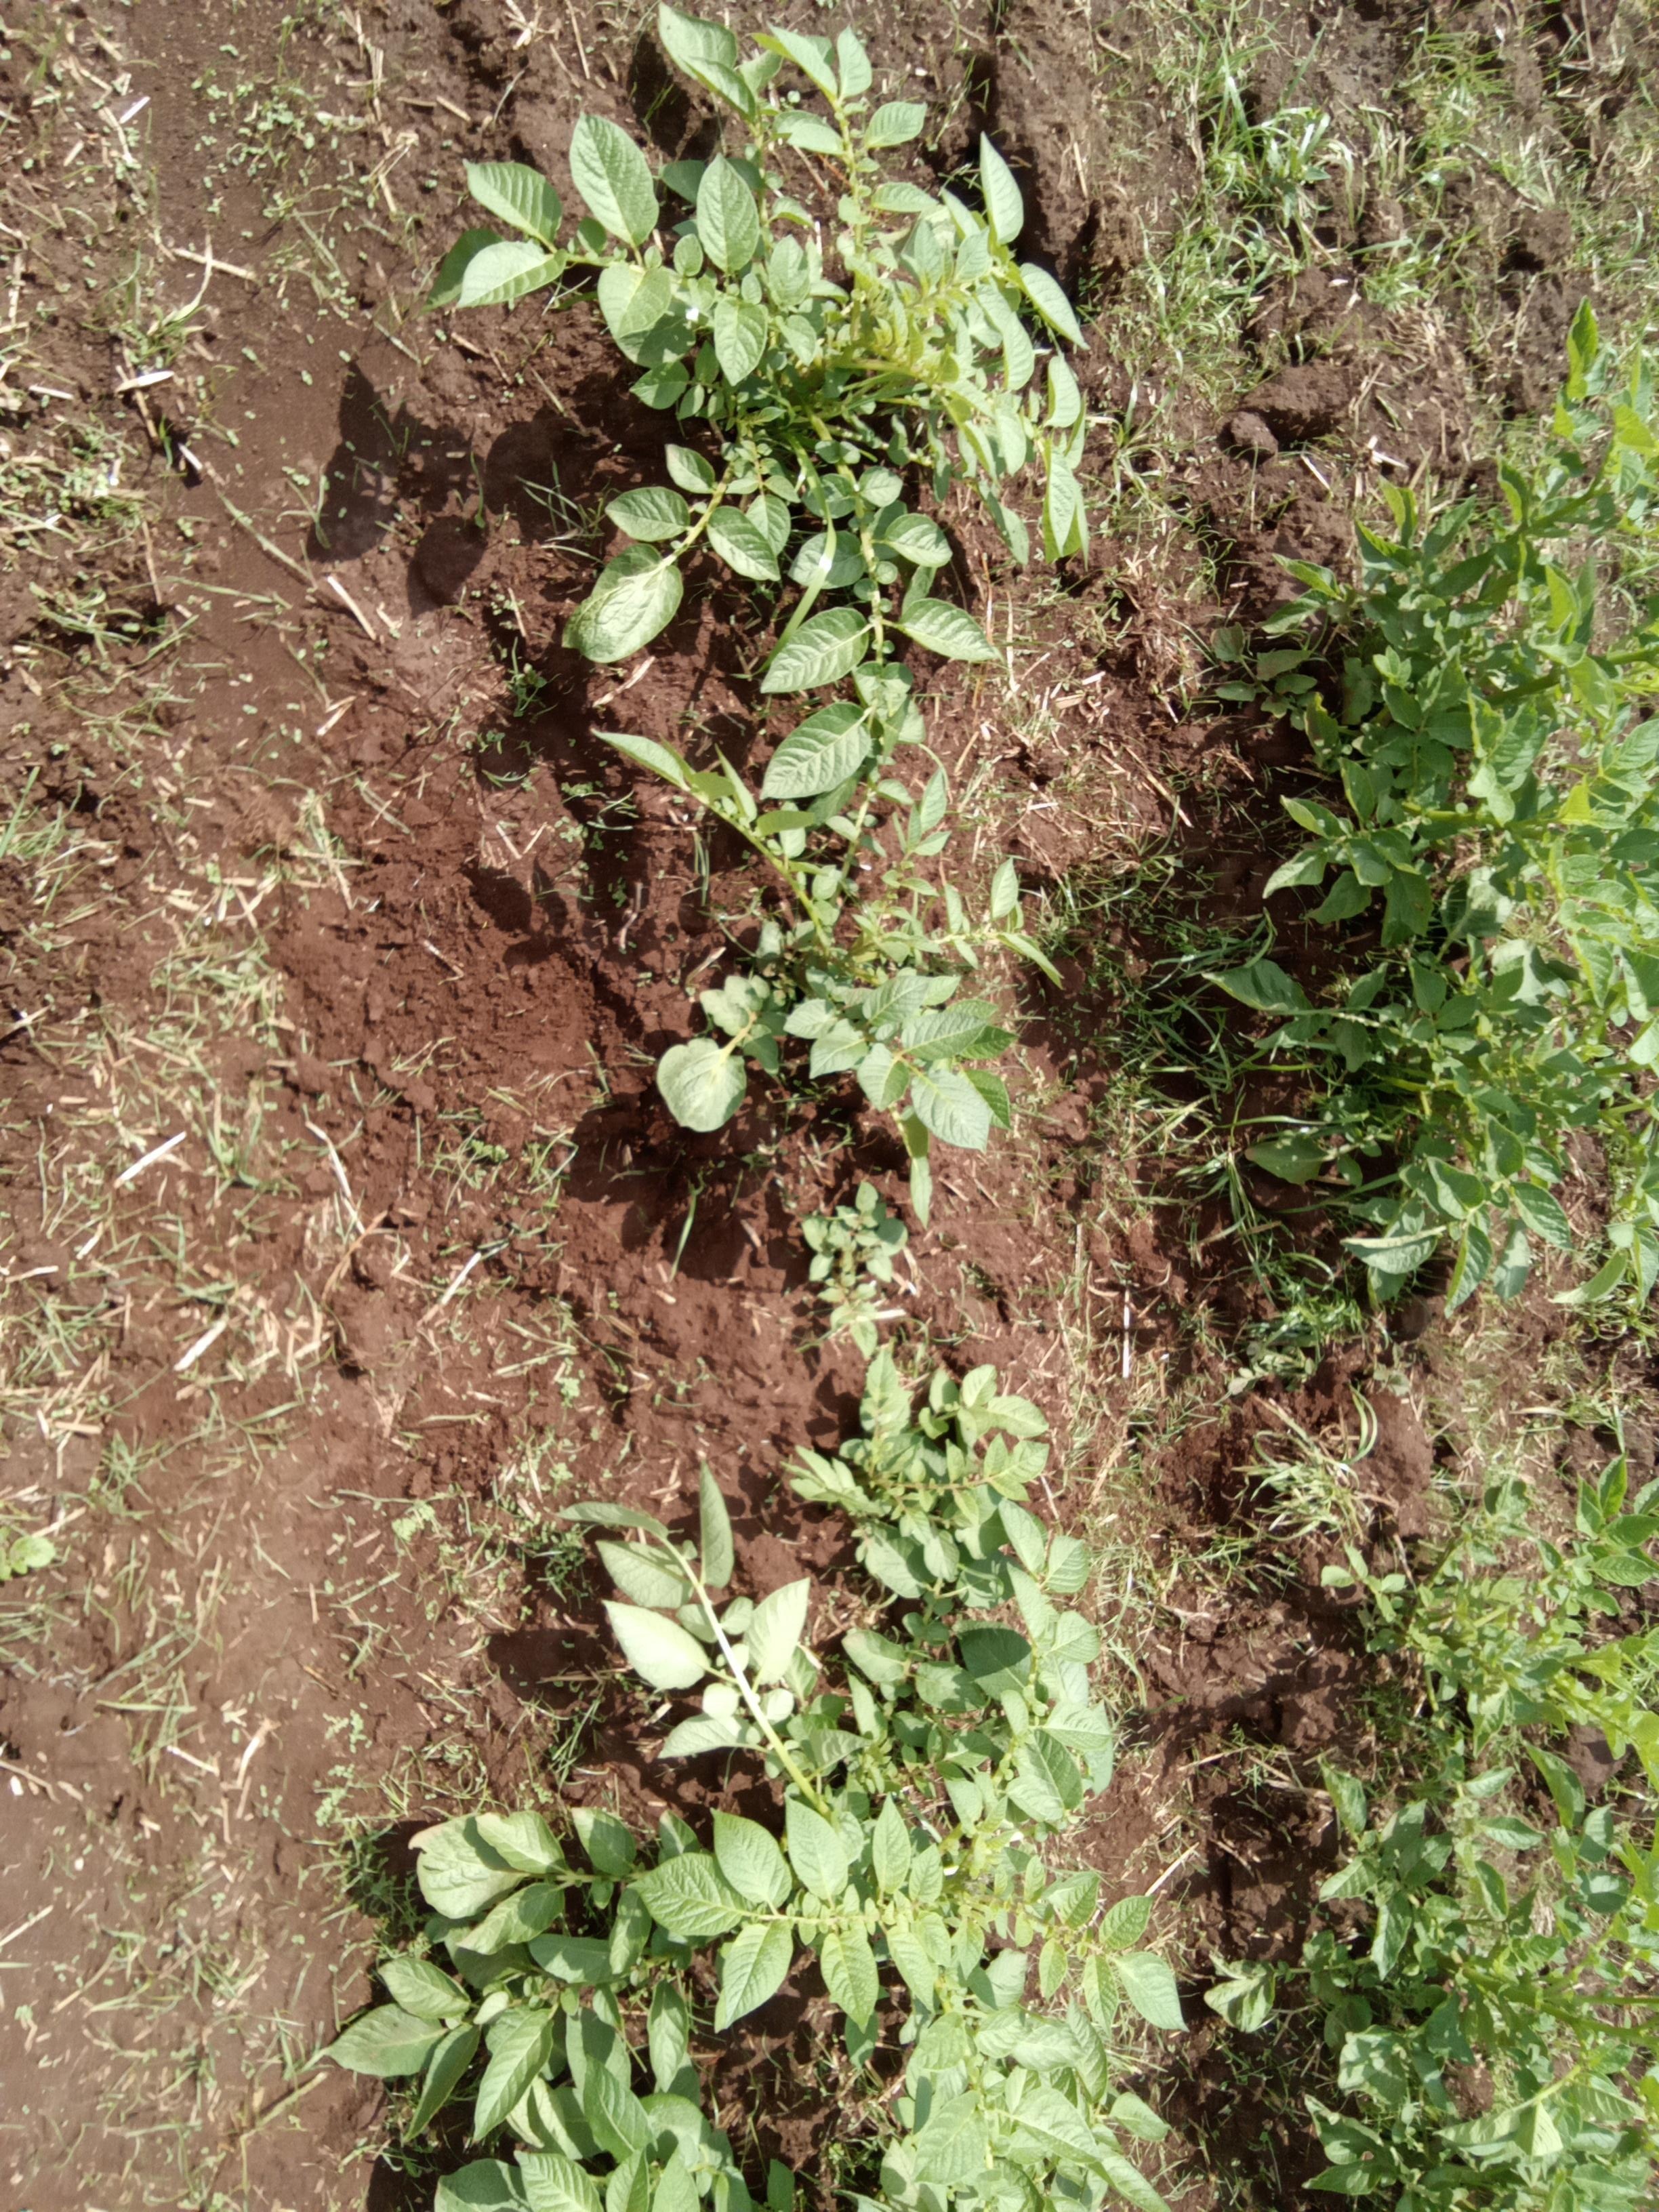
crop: potato
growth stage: vegetative
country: Kenya
